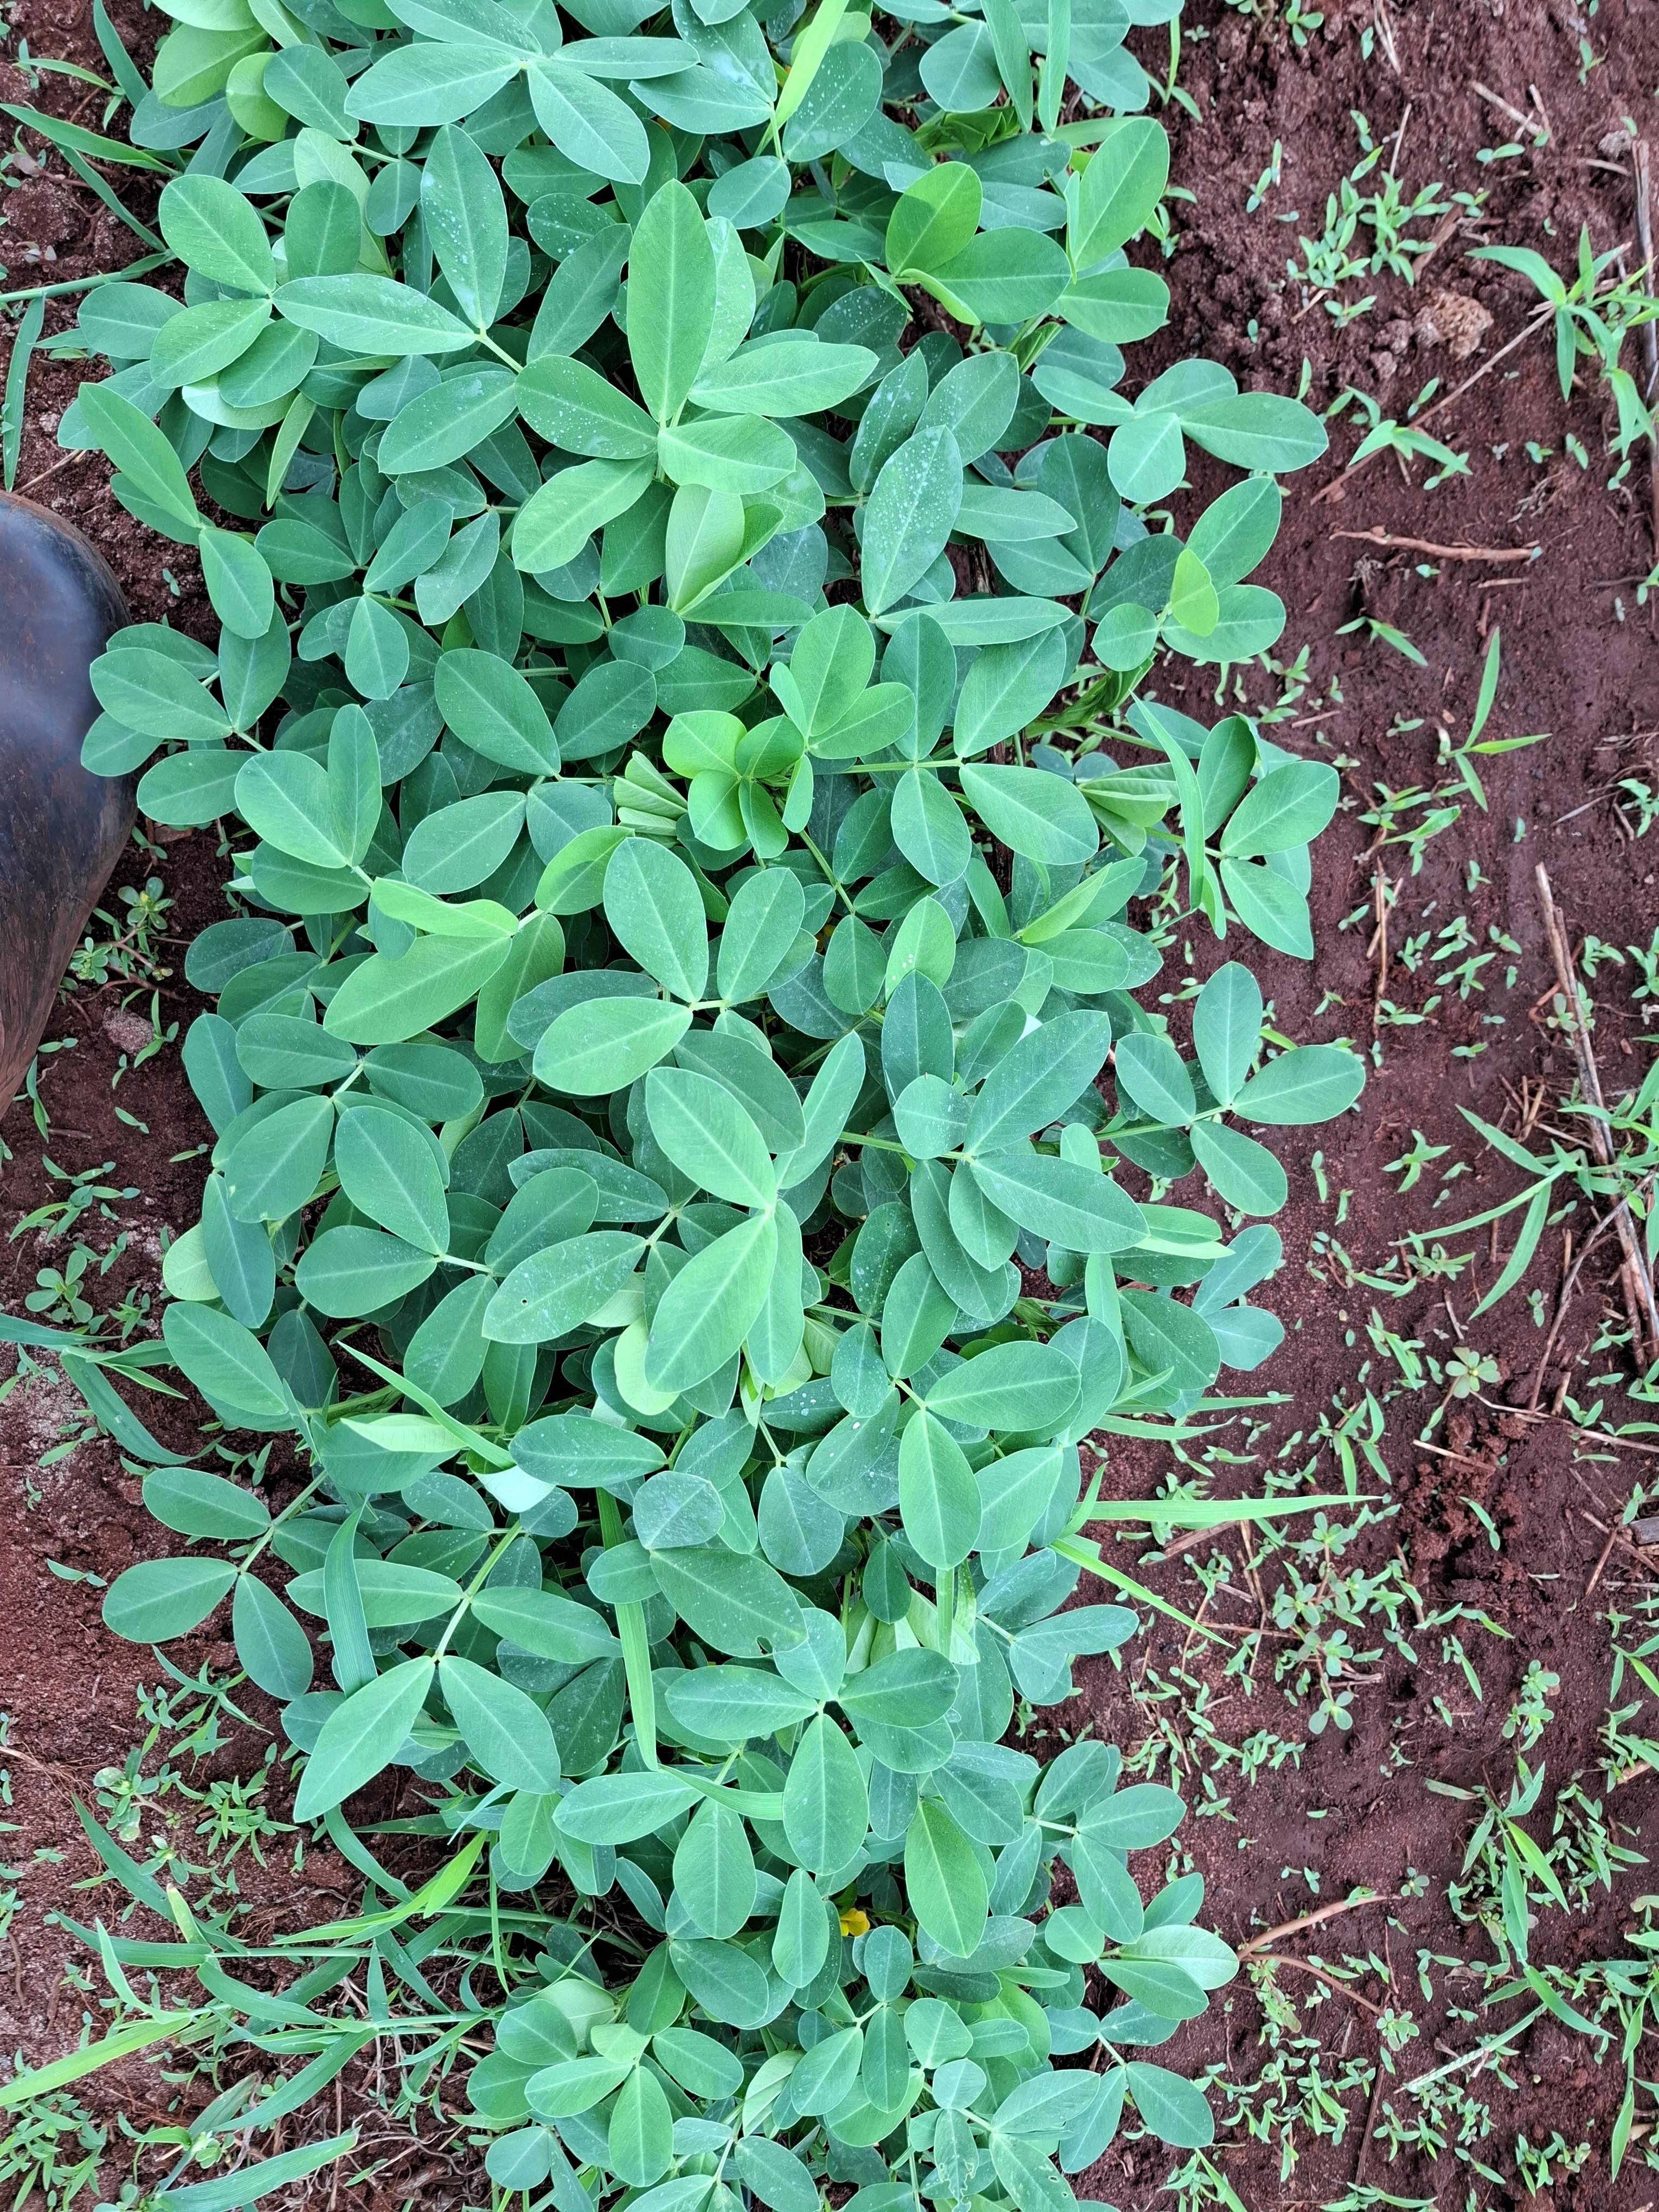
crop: groundnut
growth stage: flowering
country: Kenya
